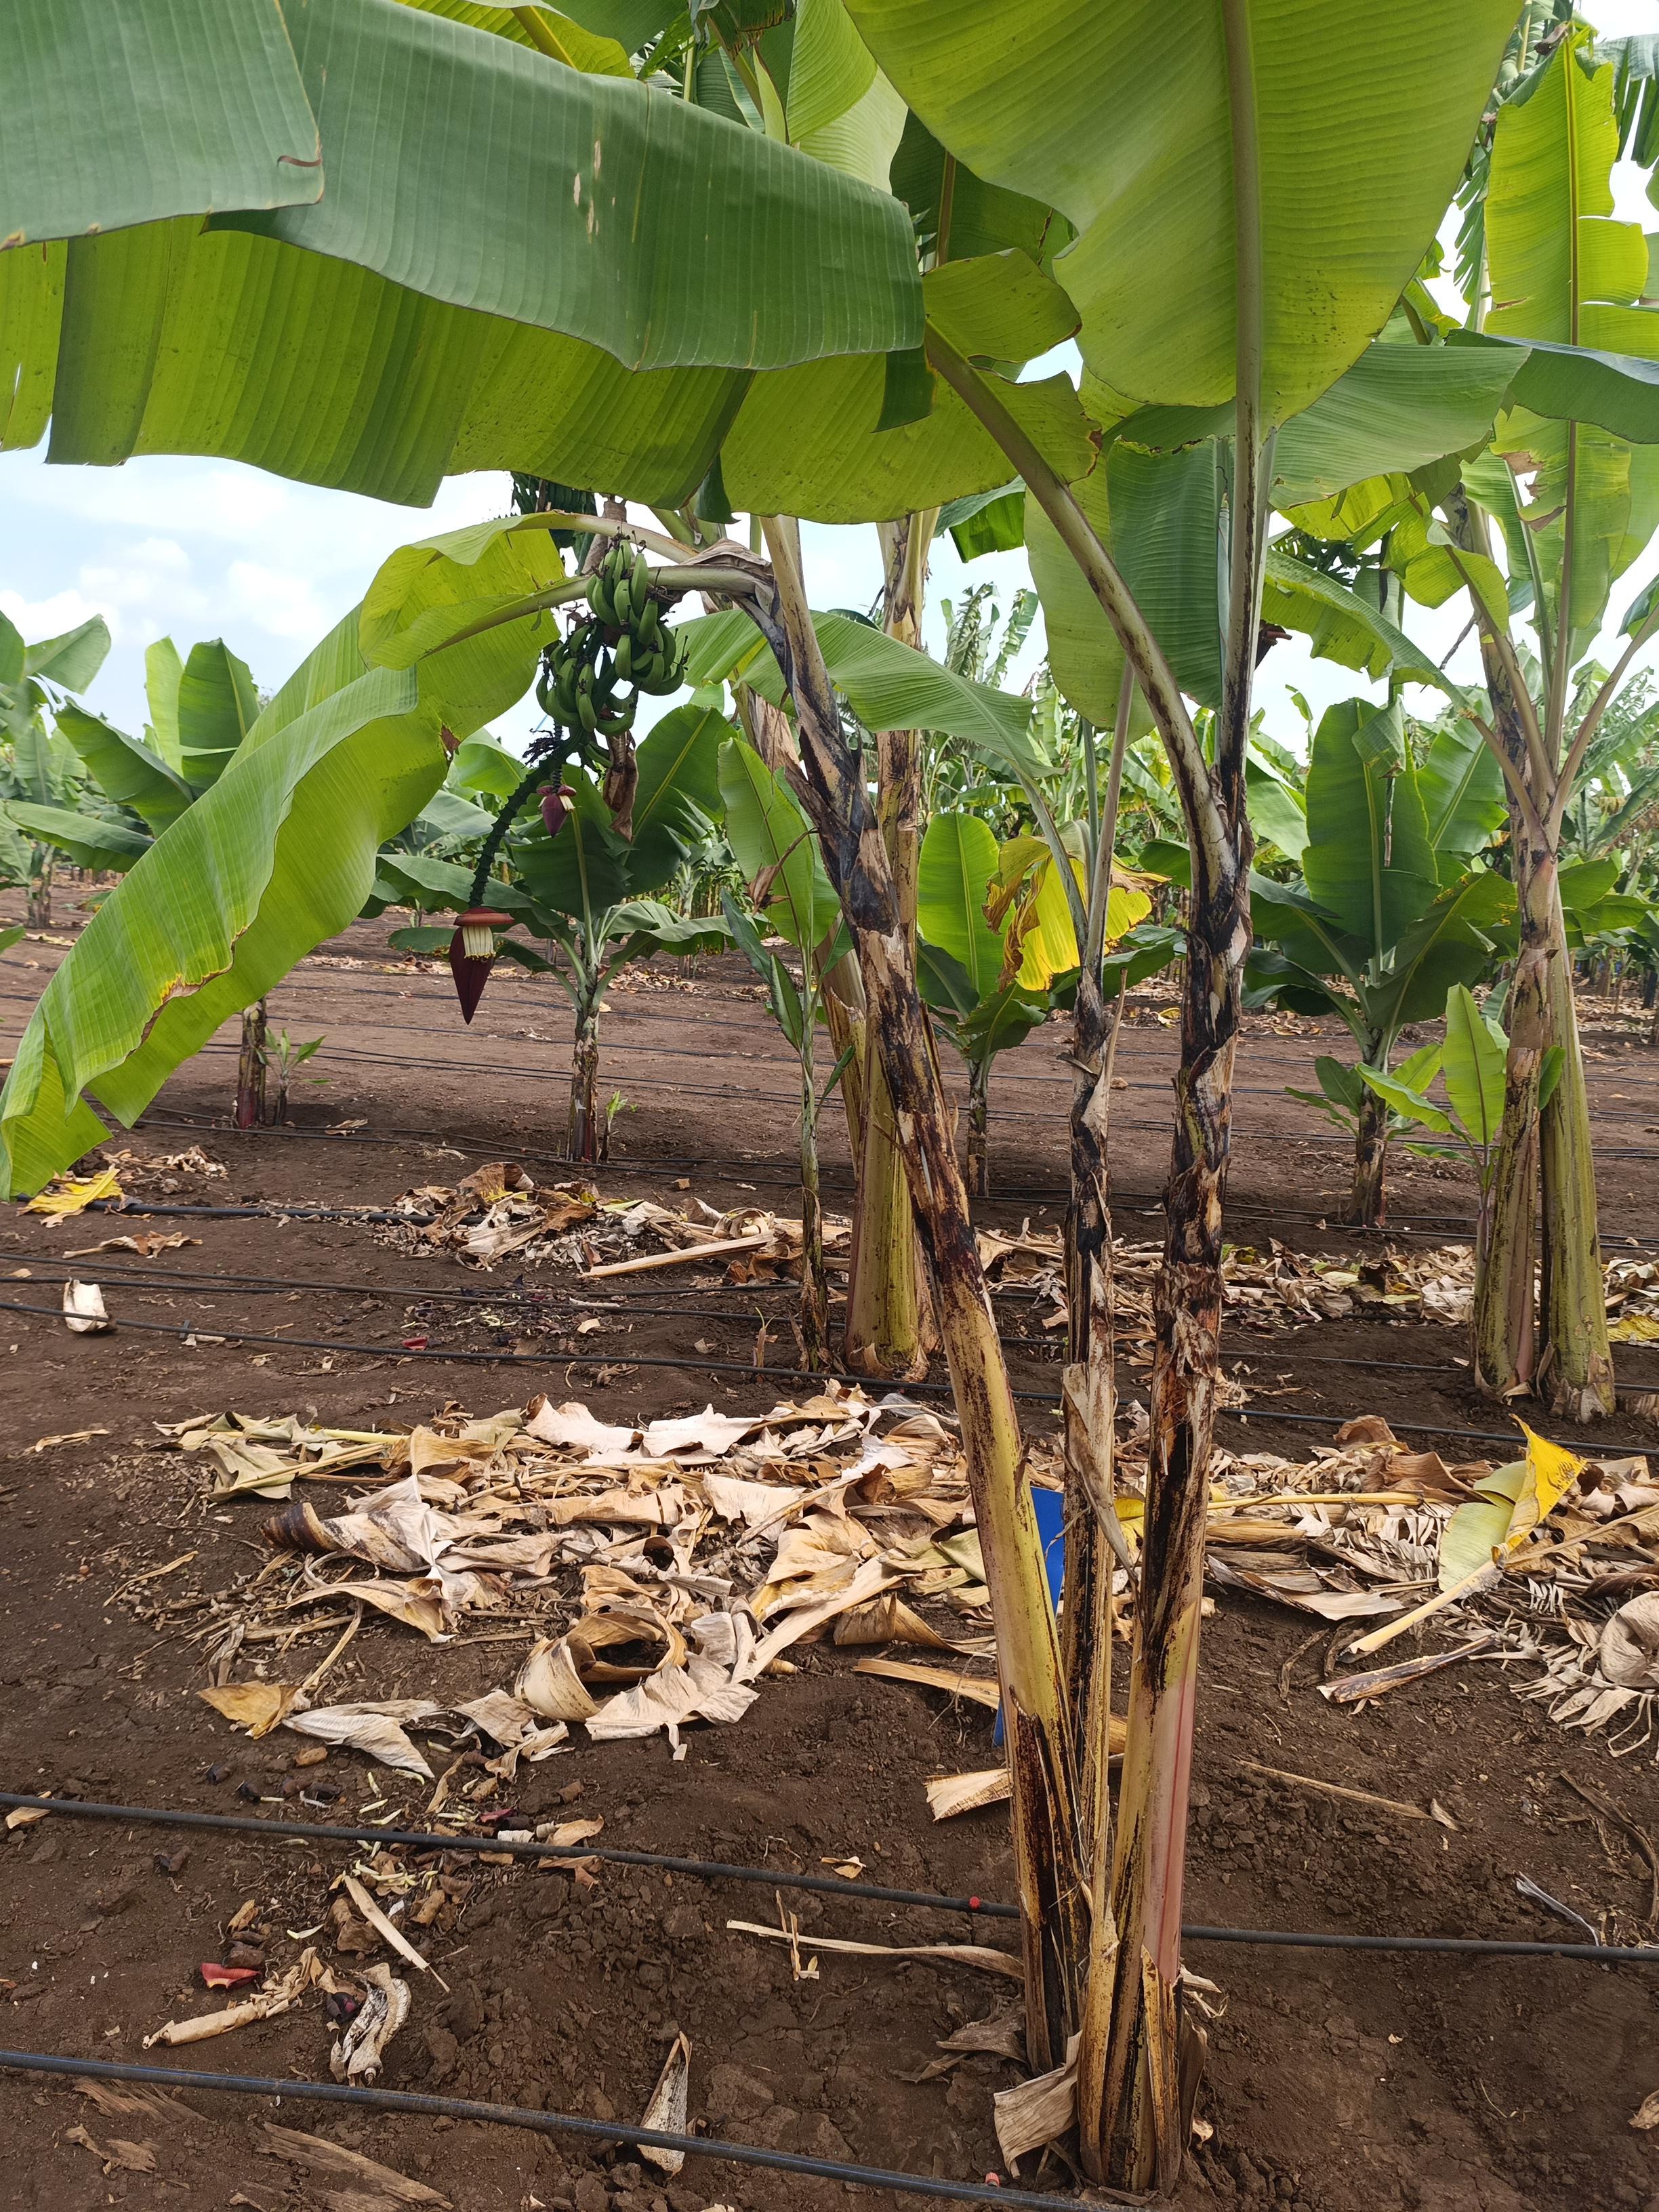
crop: banana
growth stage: development fruit
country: Tanzania
